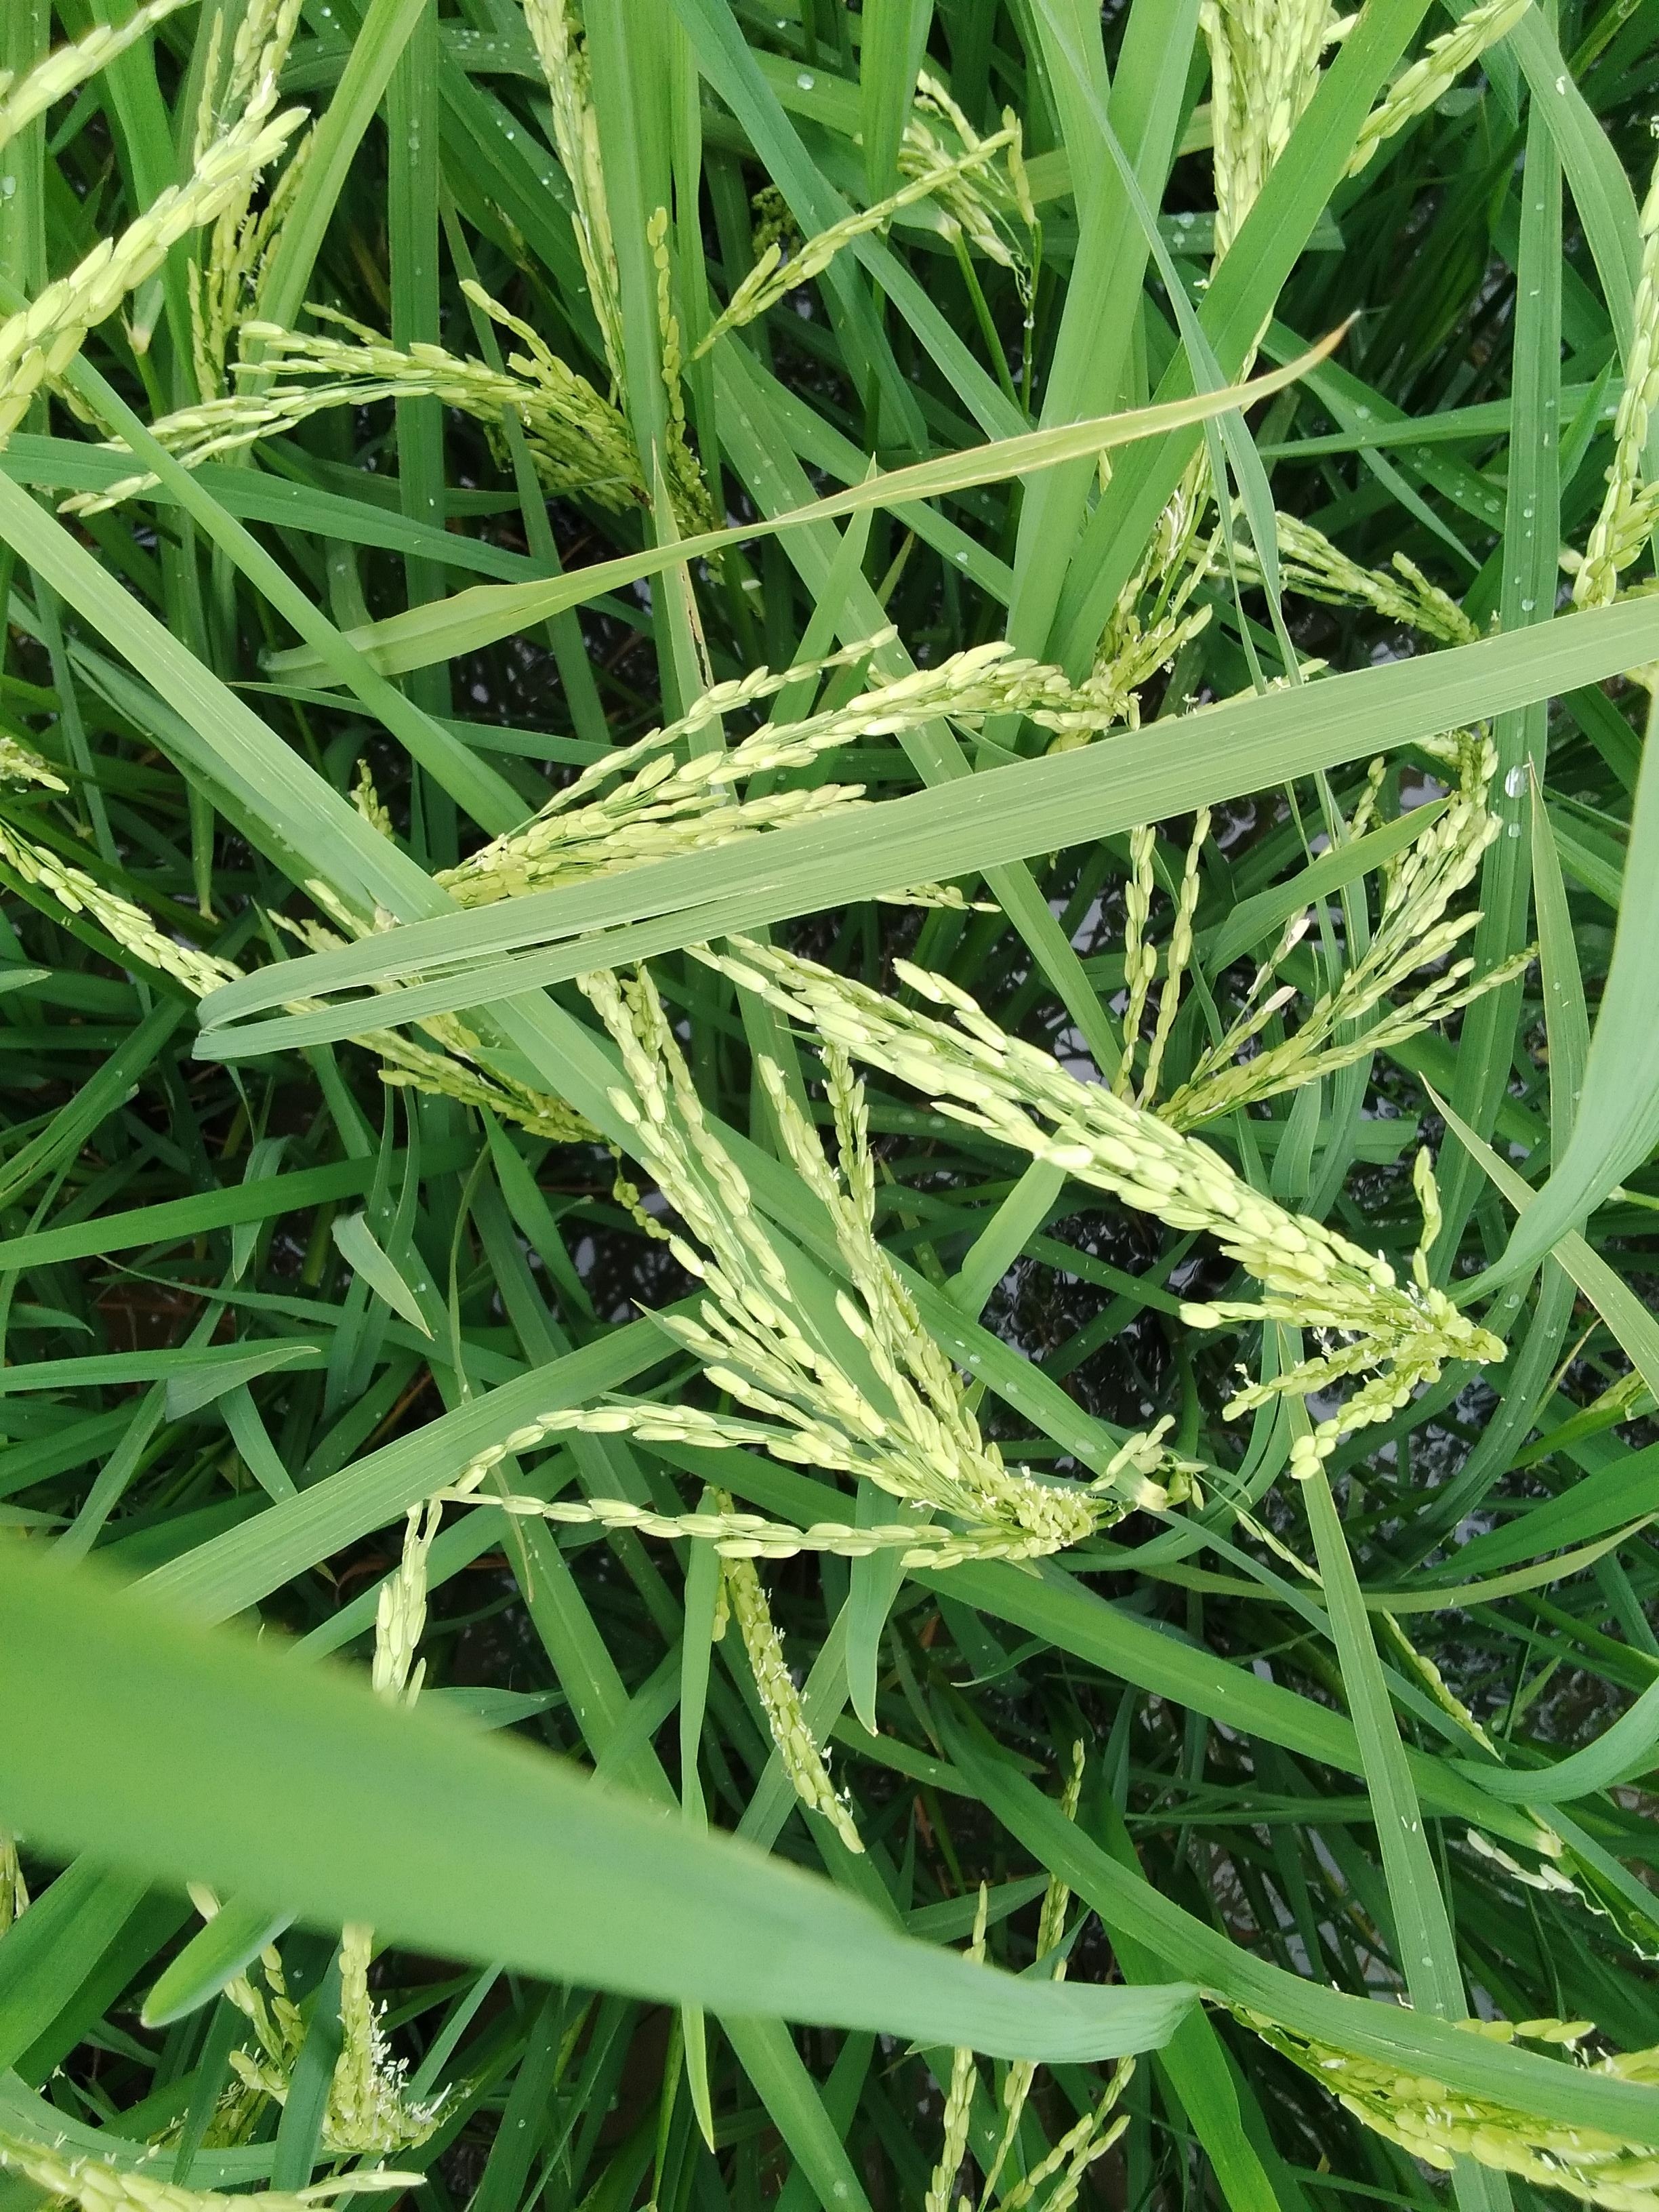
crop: rice
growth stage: flowering
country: Nigeria
